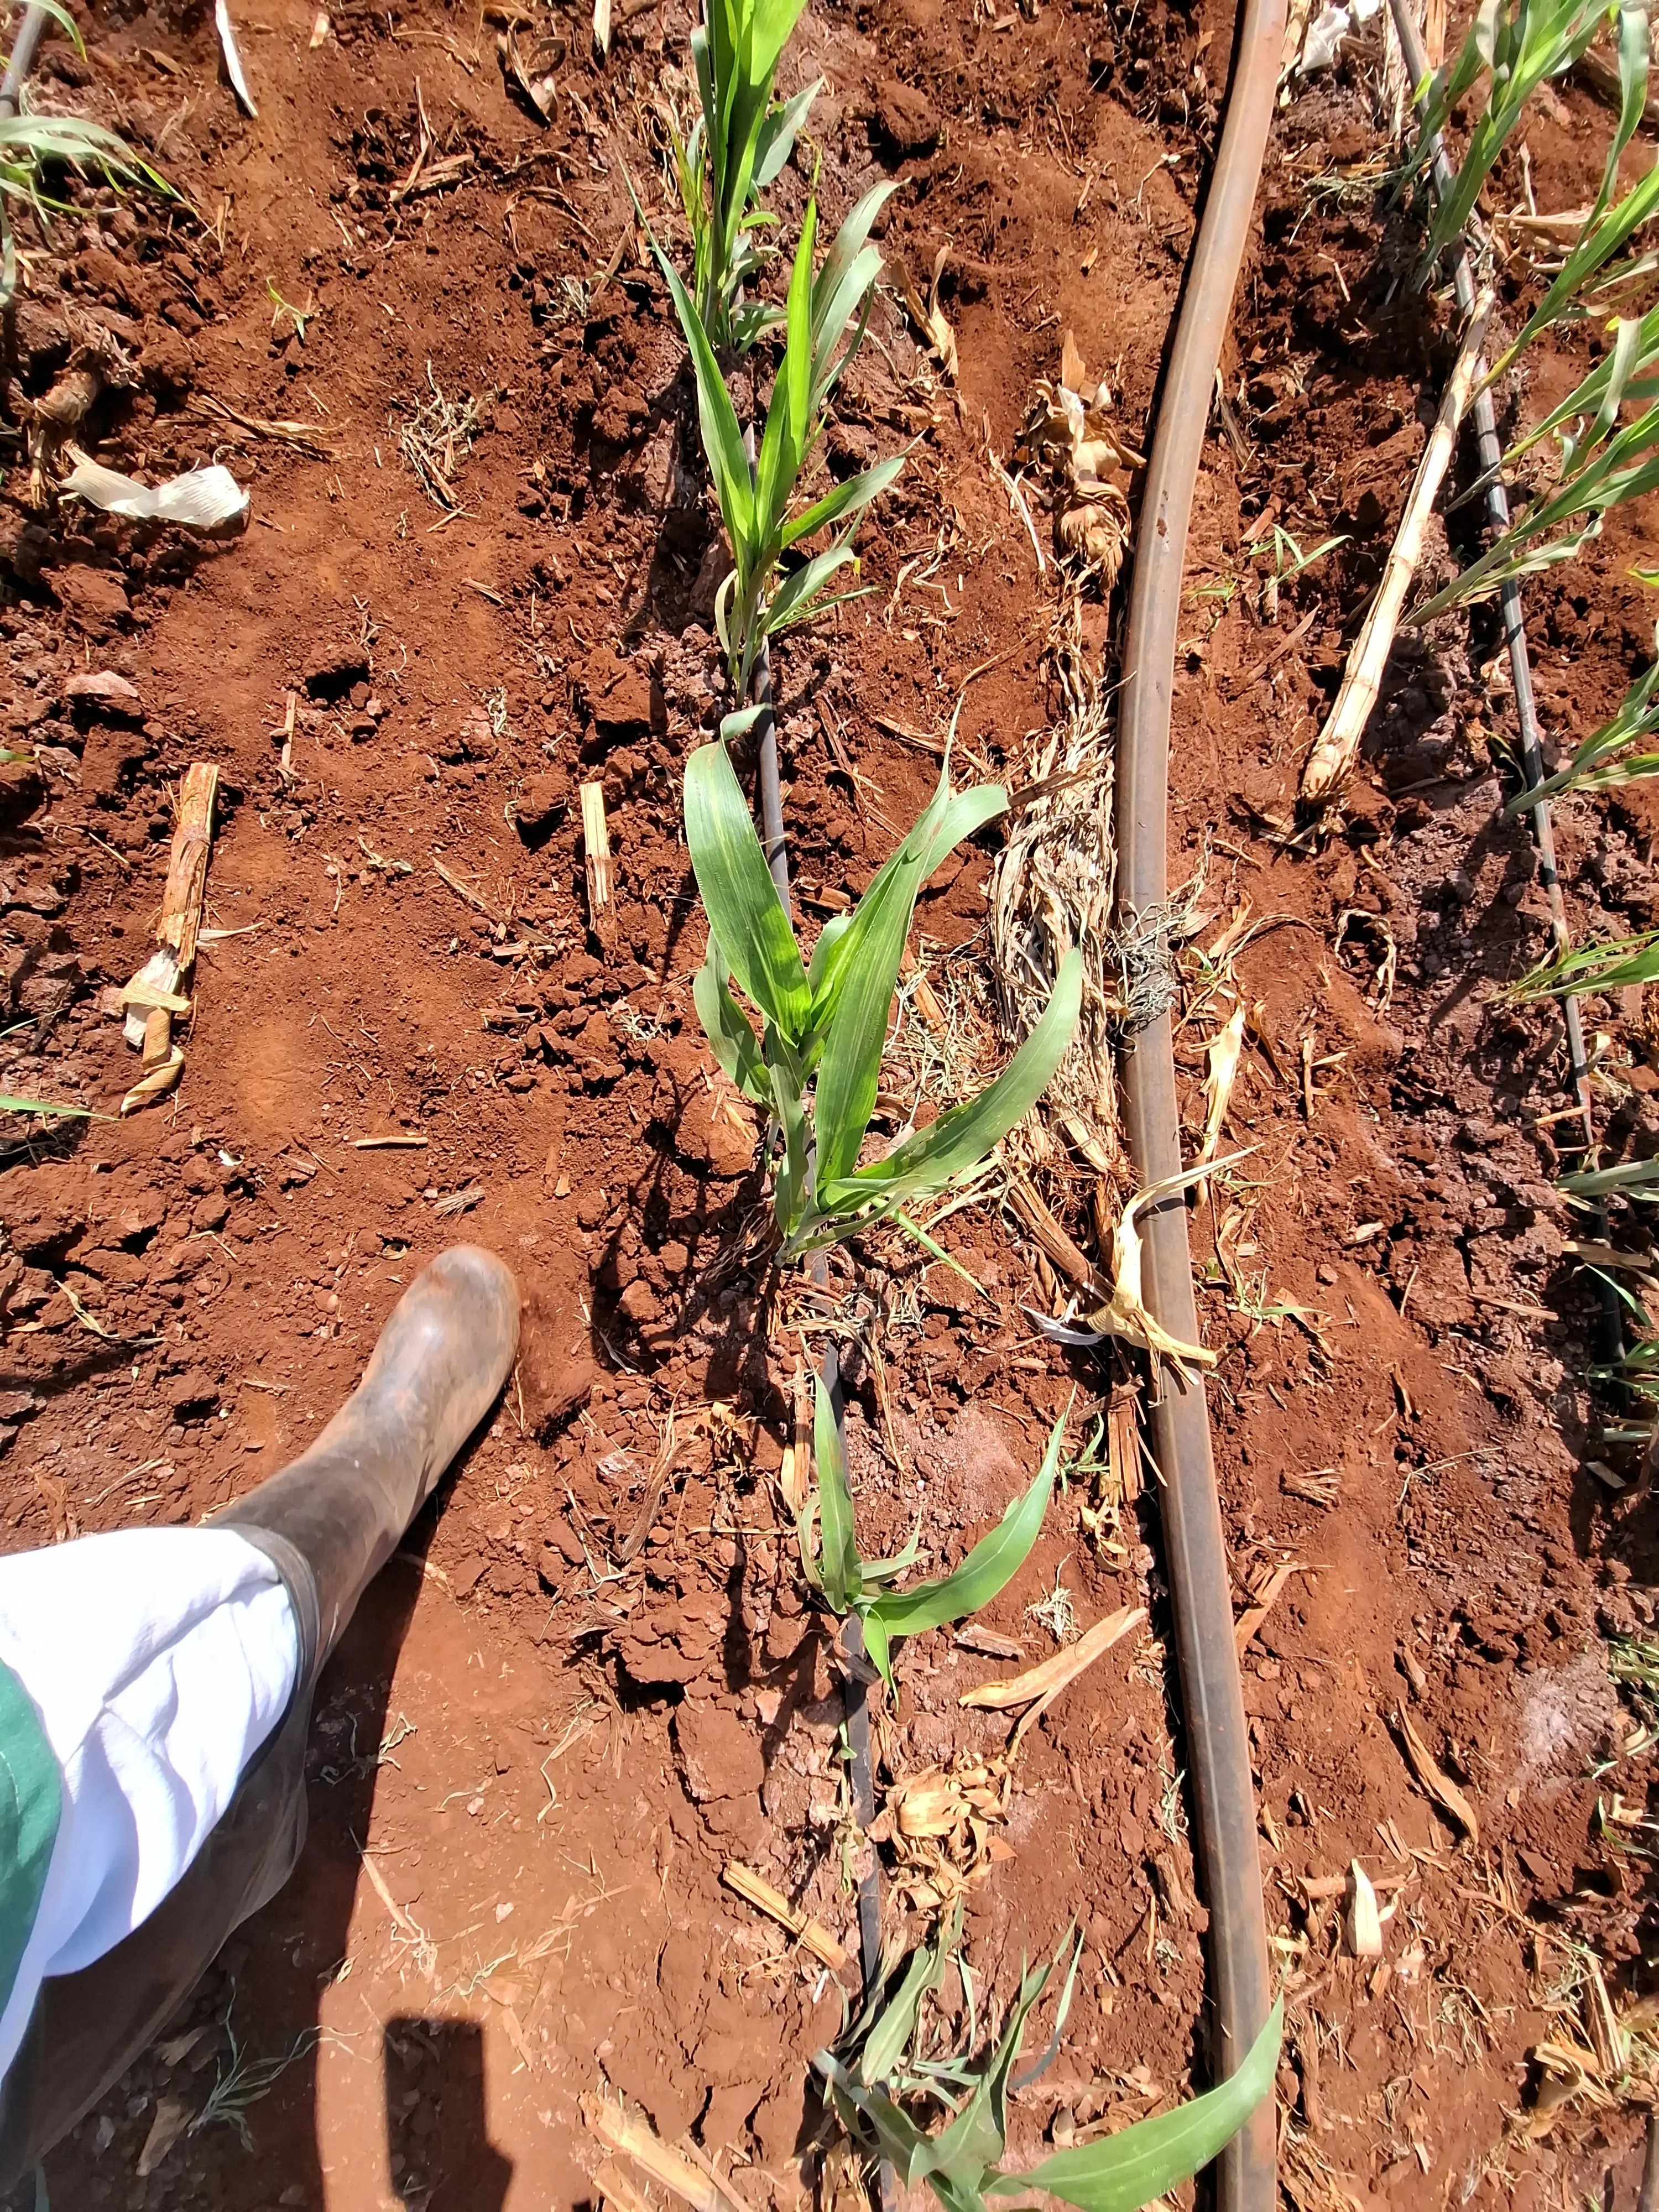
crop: sorghum
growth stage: vegetative
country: Kenya
